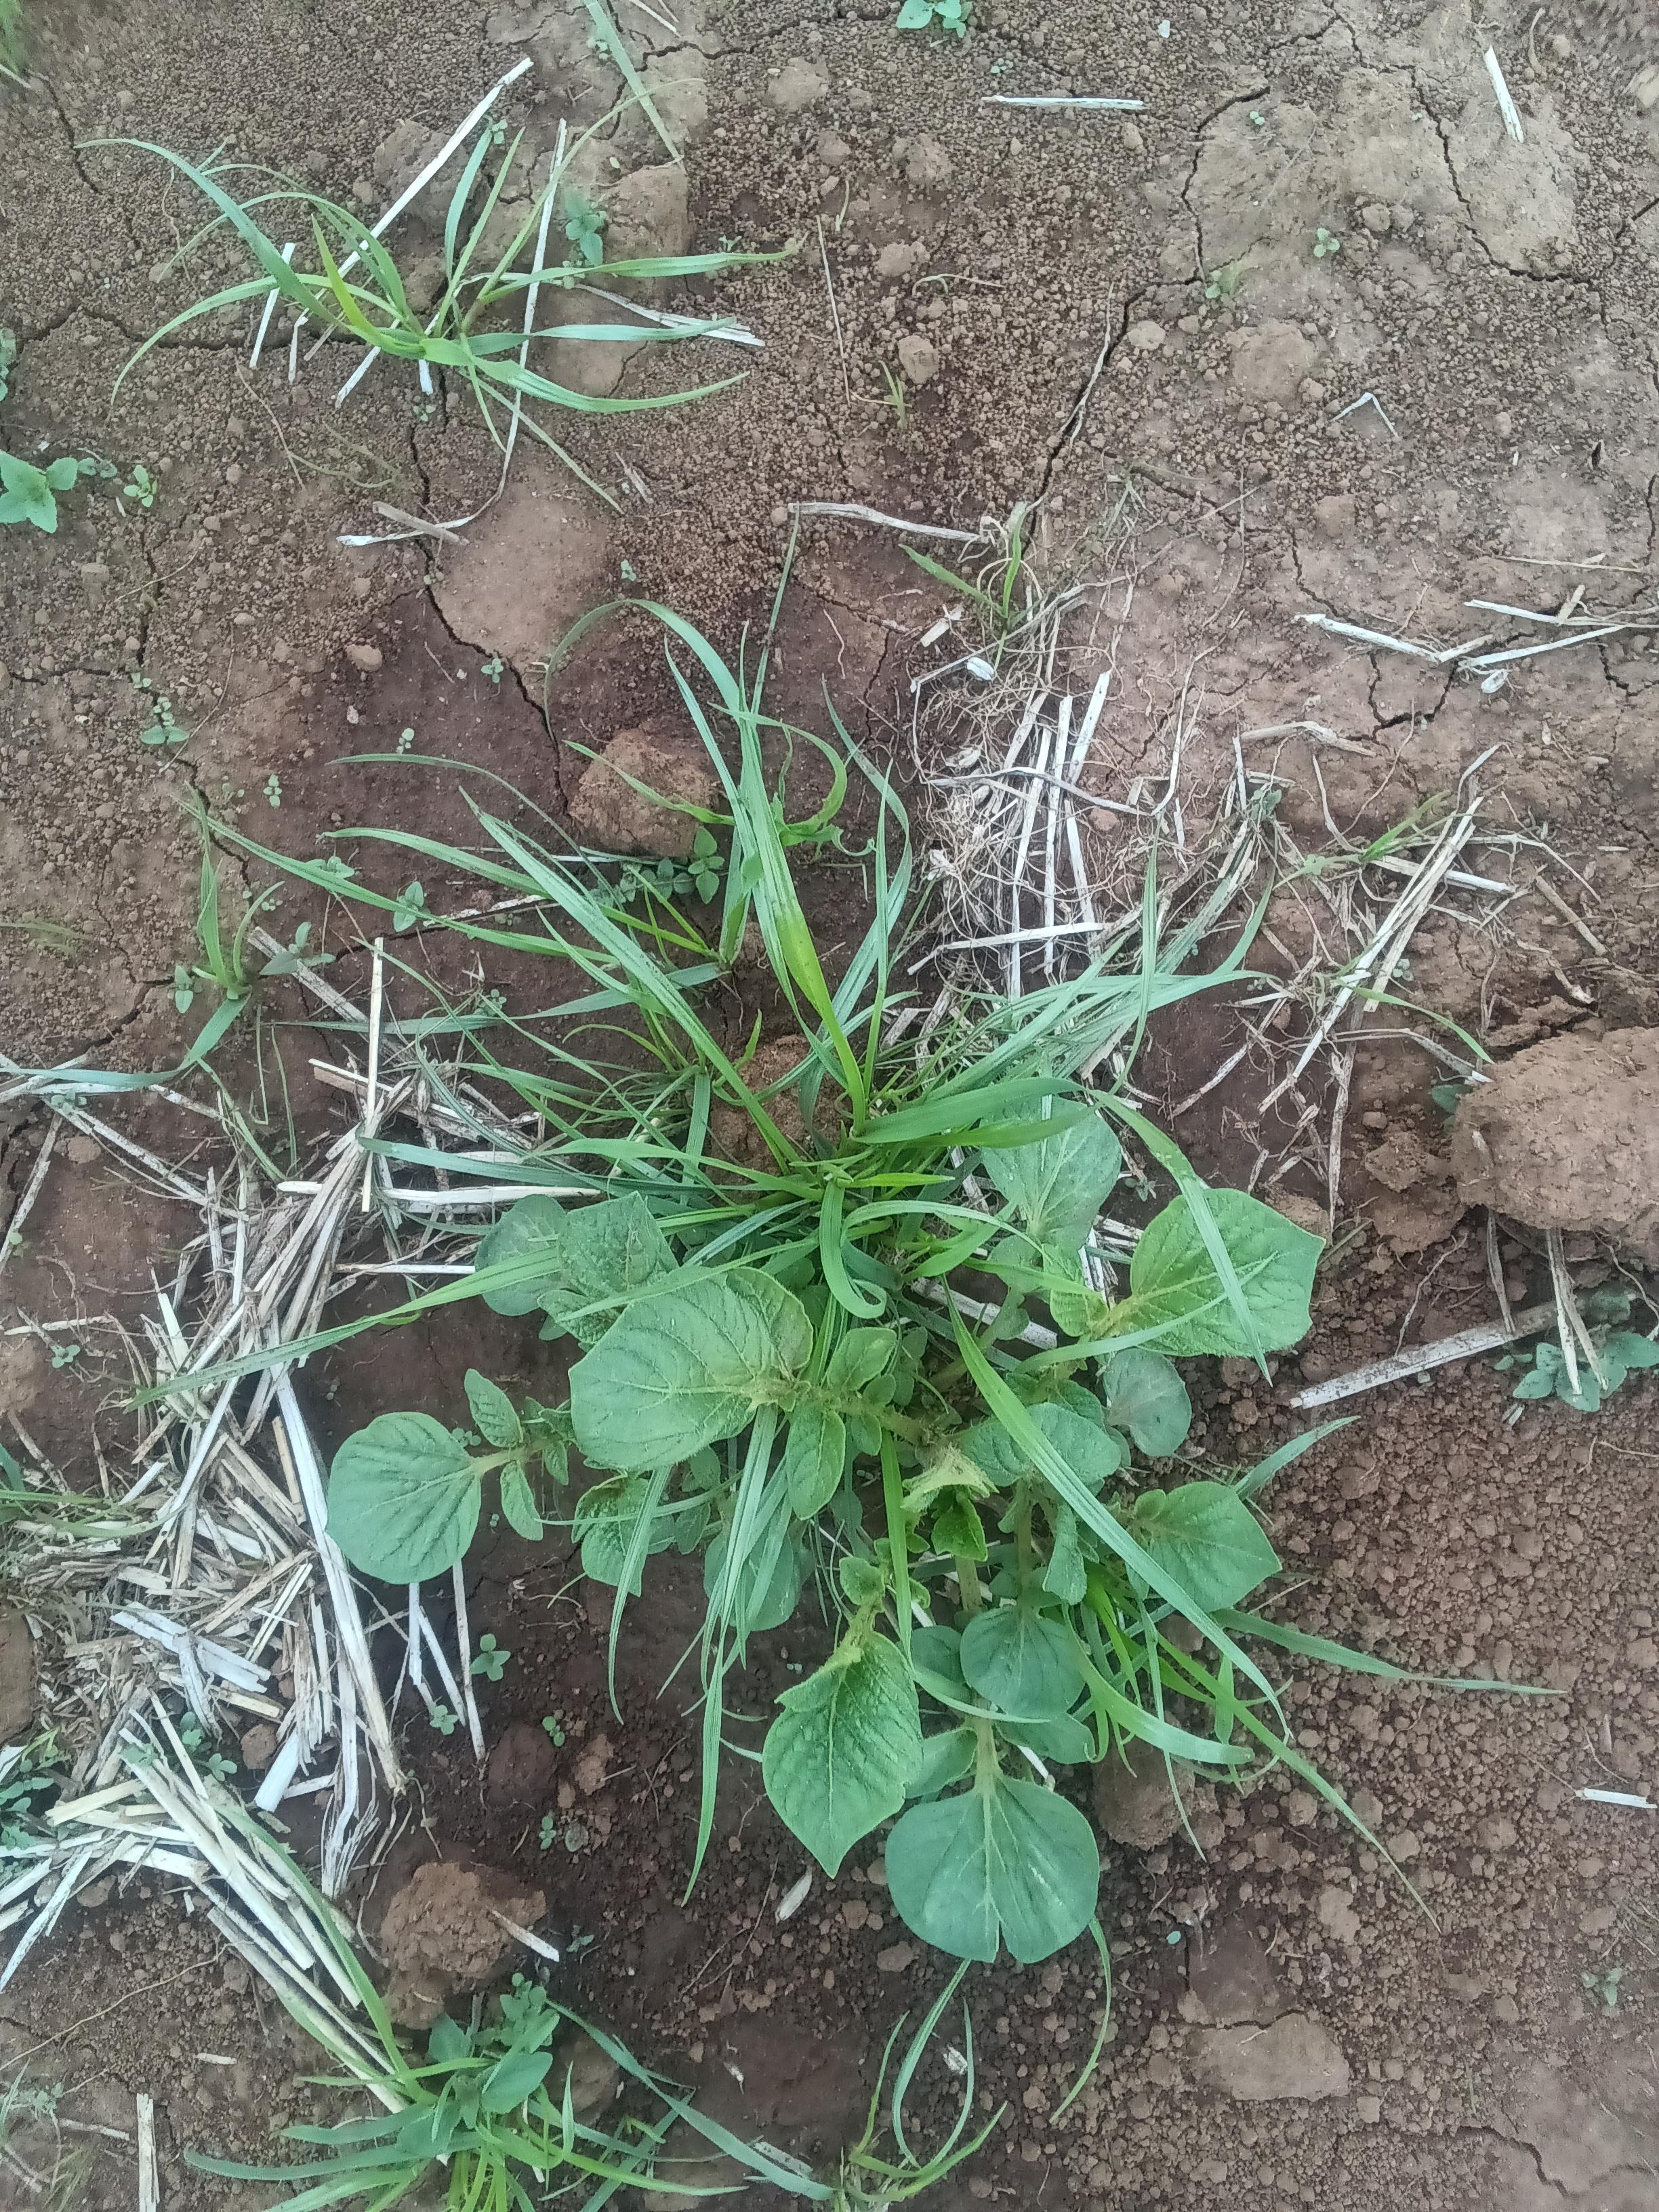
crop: potato
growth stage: emergence
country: Kenya
